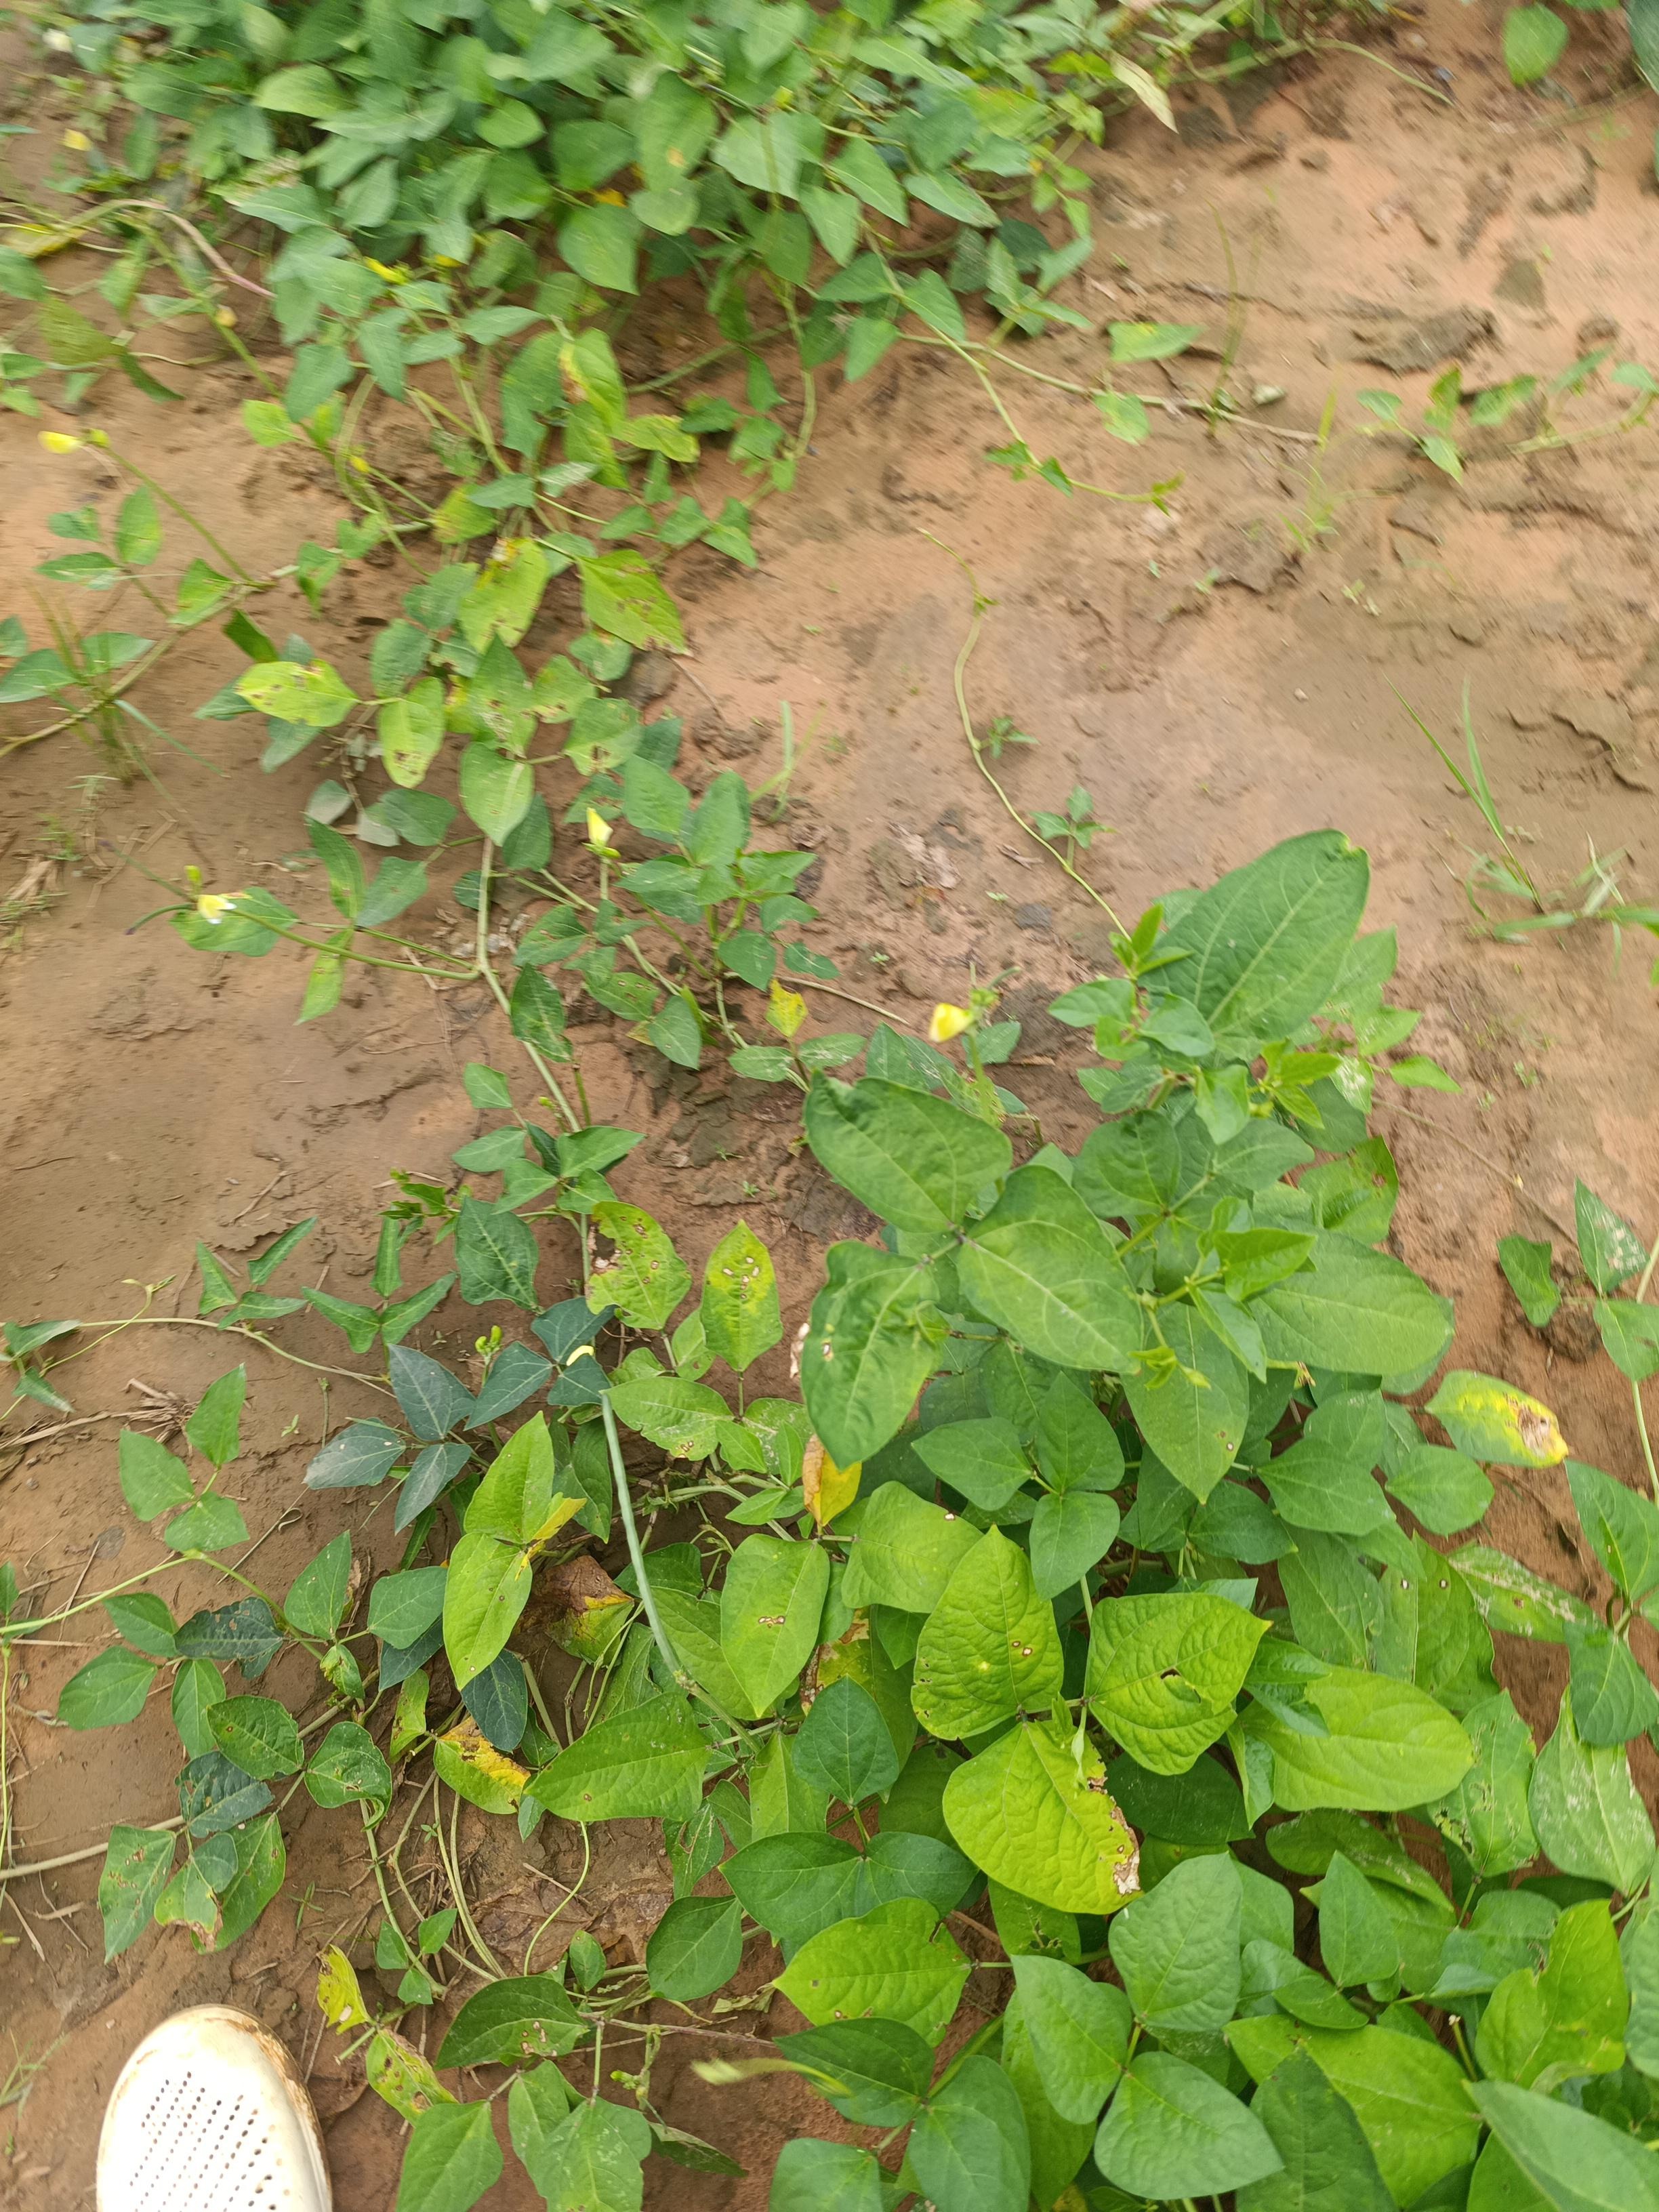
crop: cowpea
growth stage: development pod
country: Nigeria
